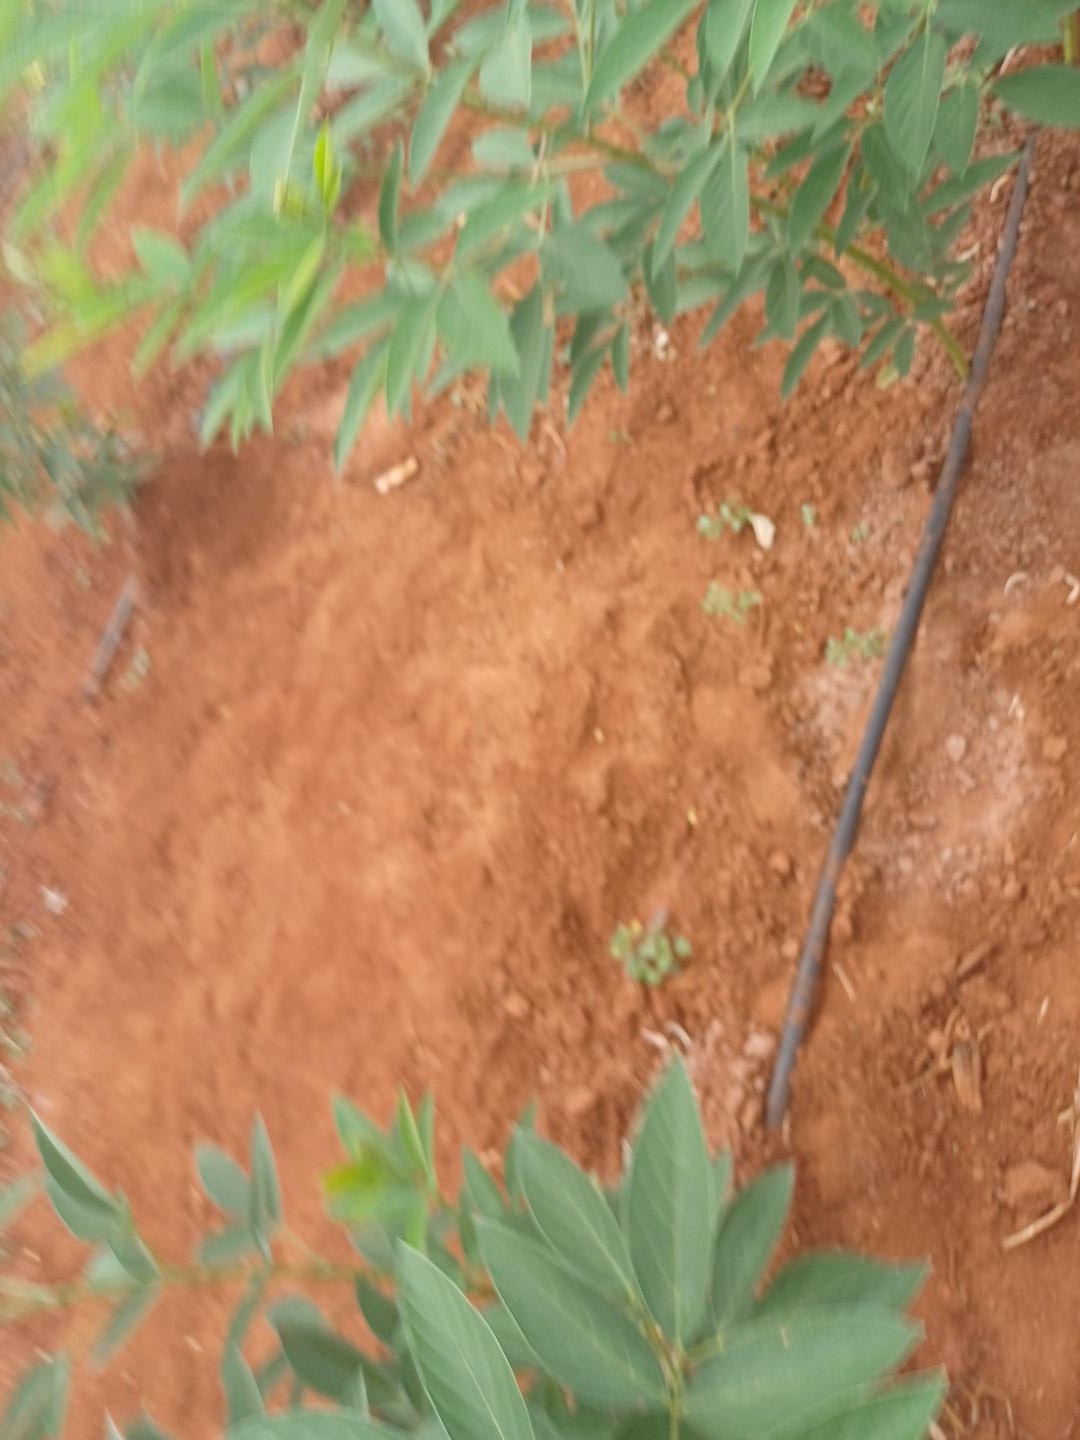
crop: pigeonpea
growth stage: vegetative
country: Kenya
